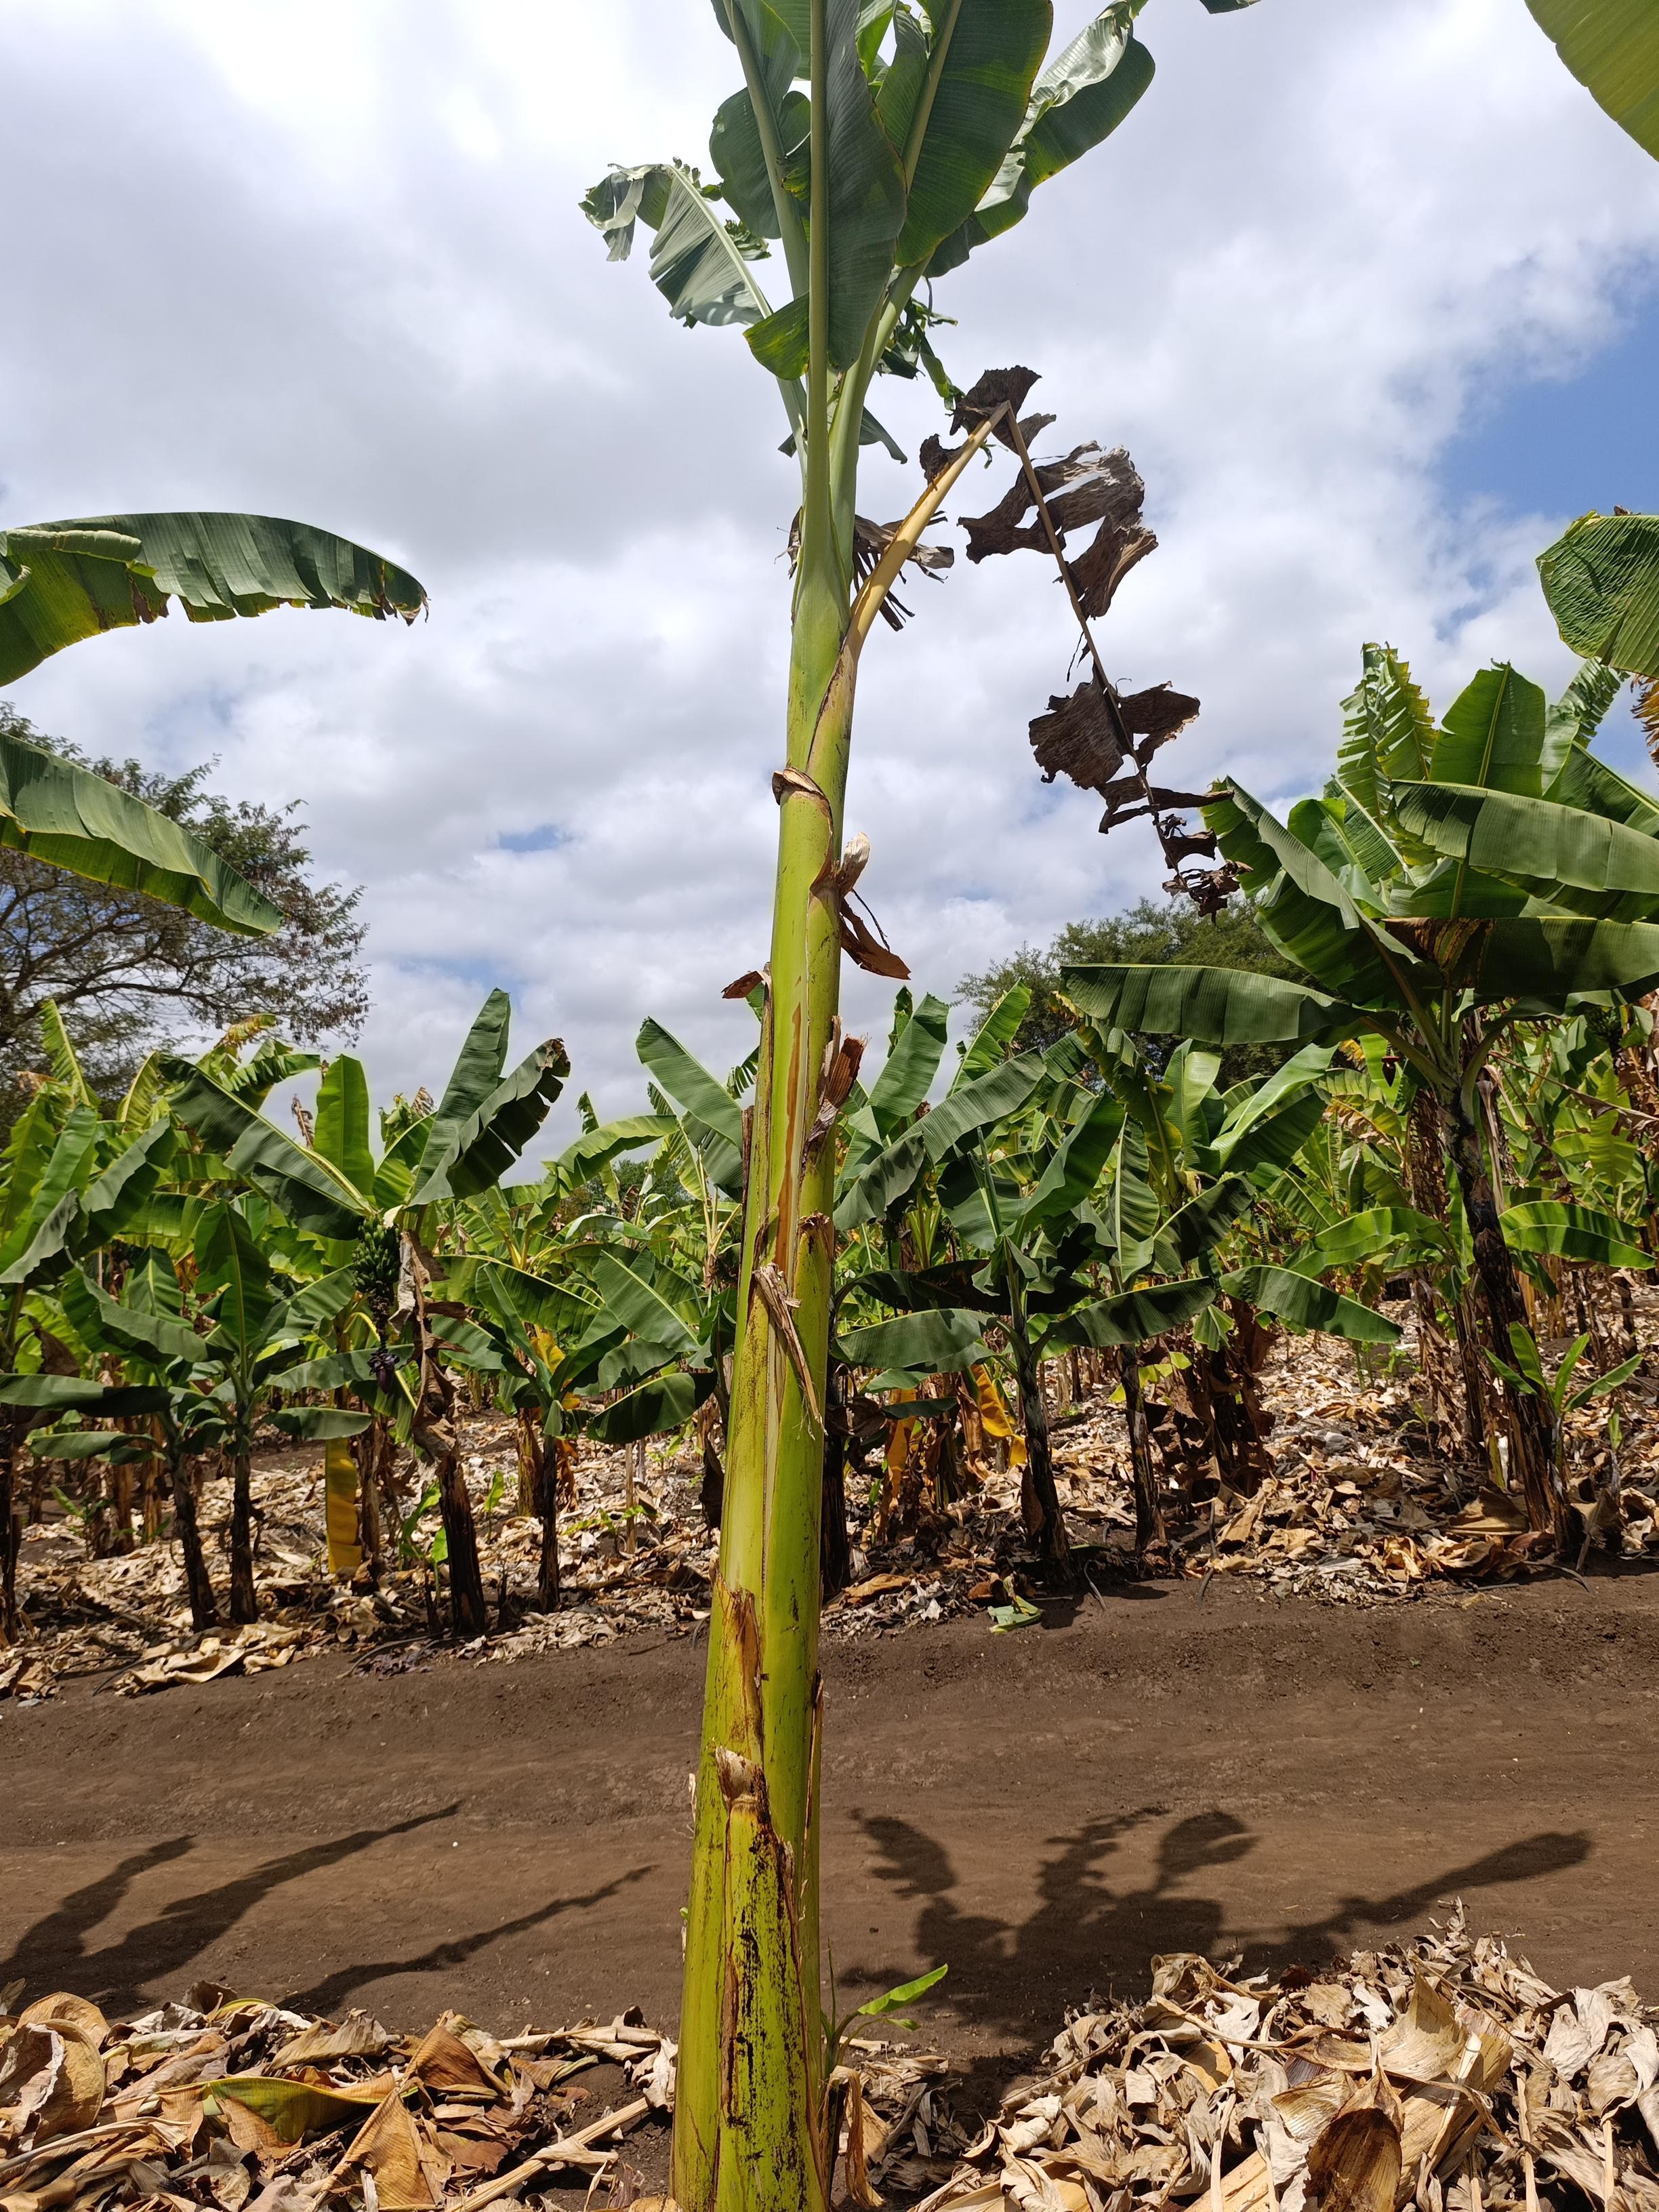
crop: banana
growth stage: vegetative
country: Tanzania
